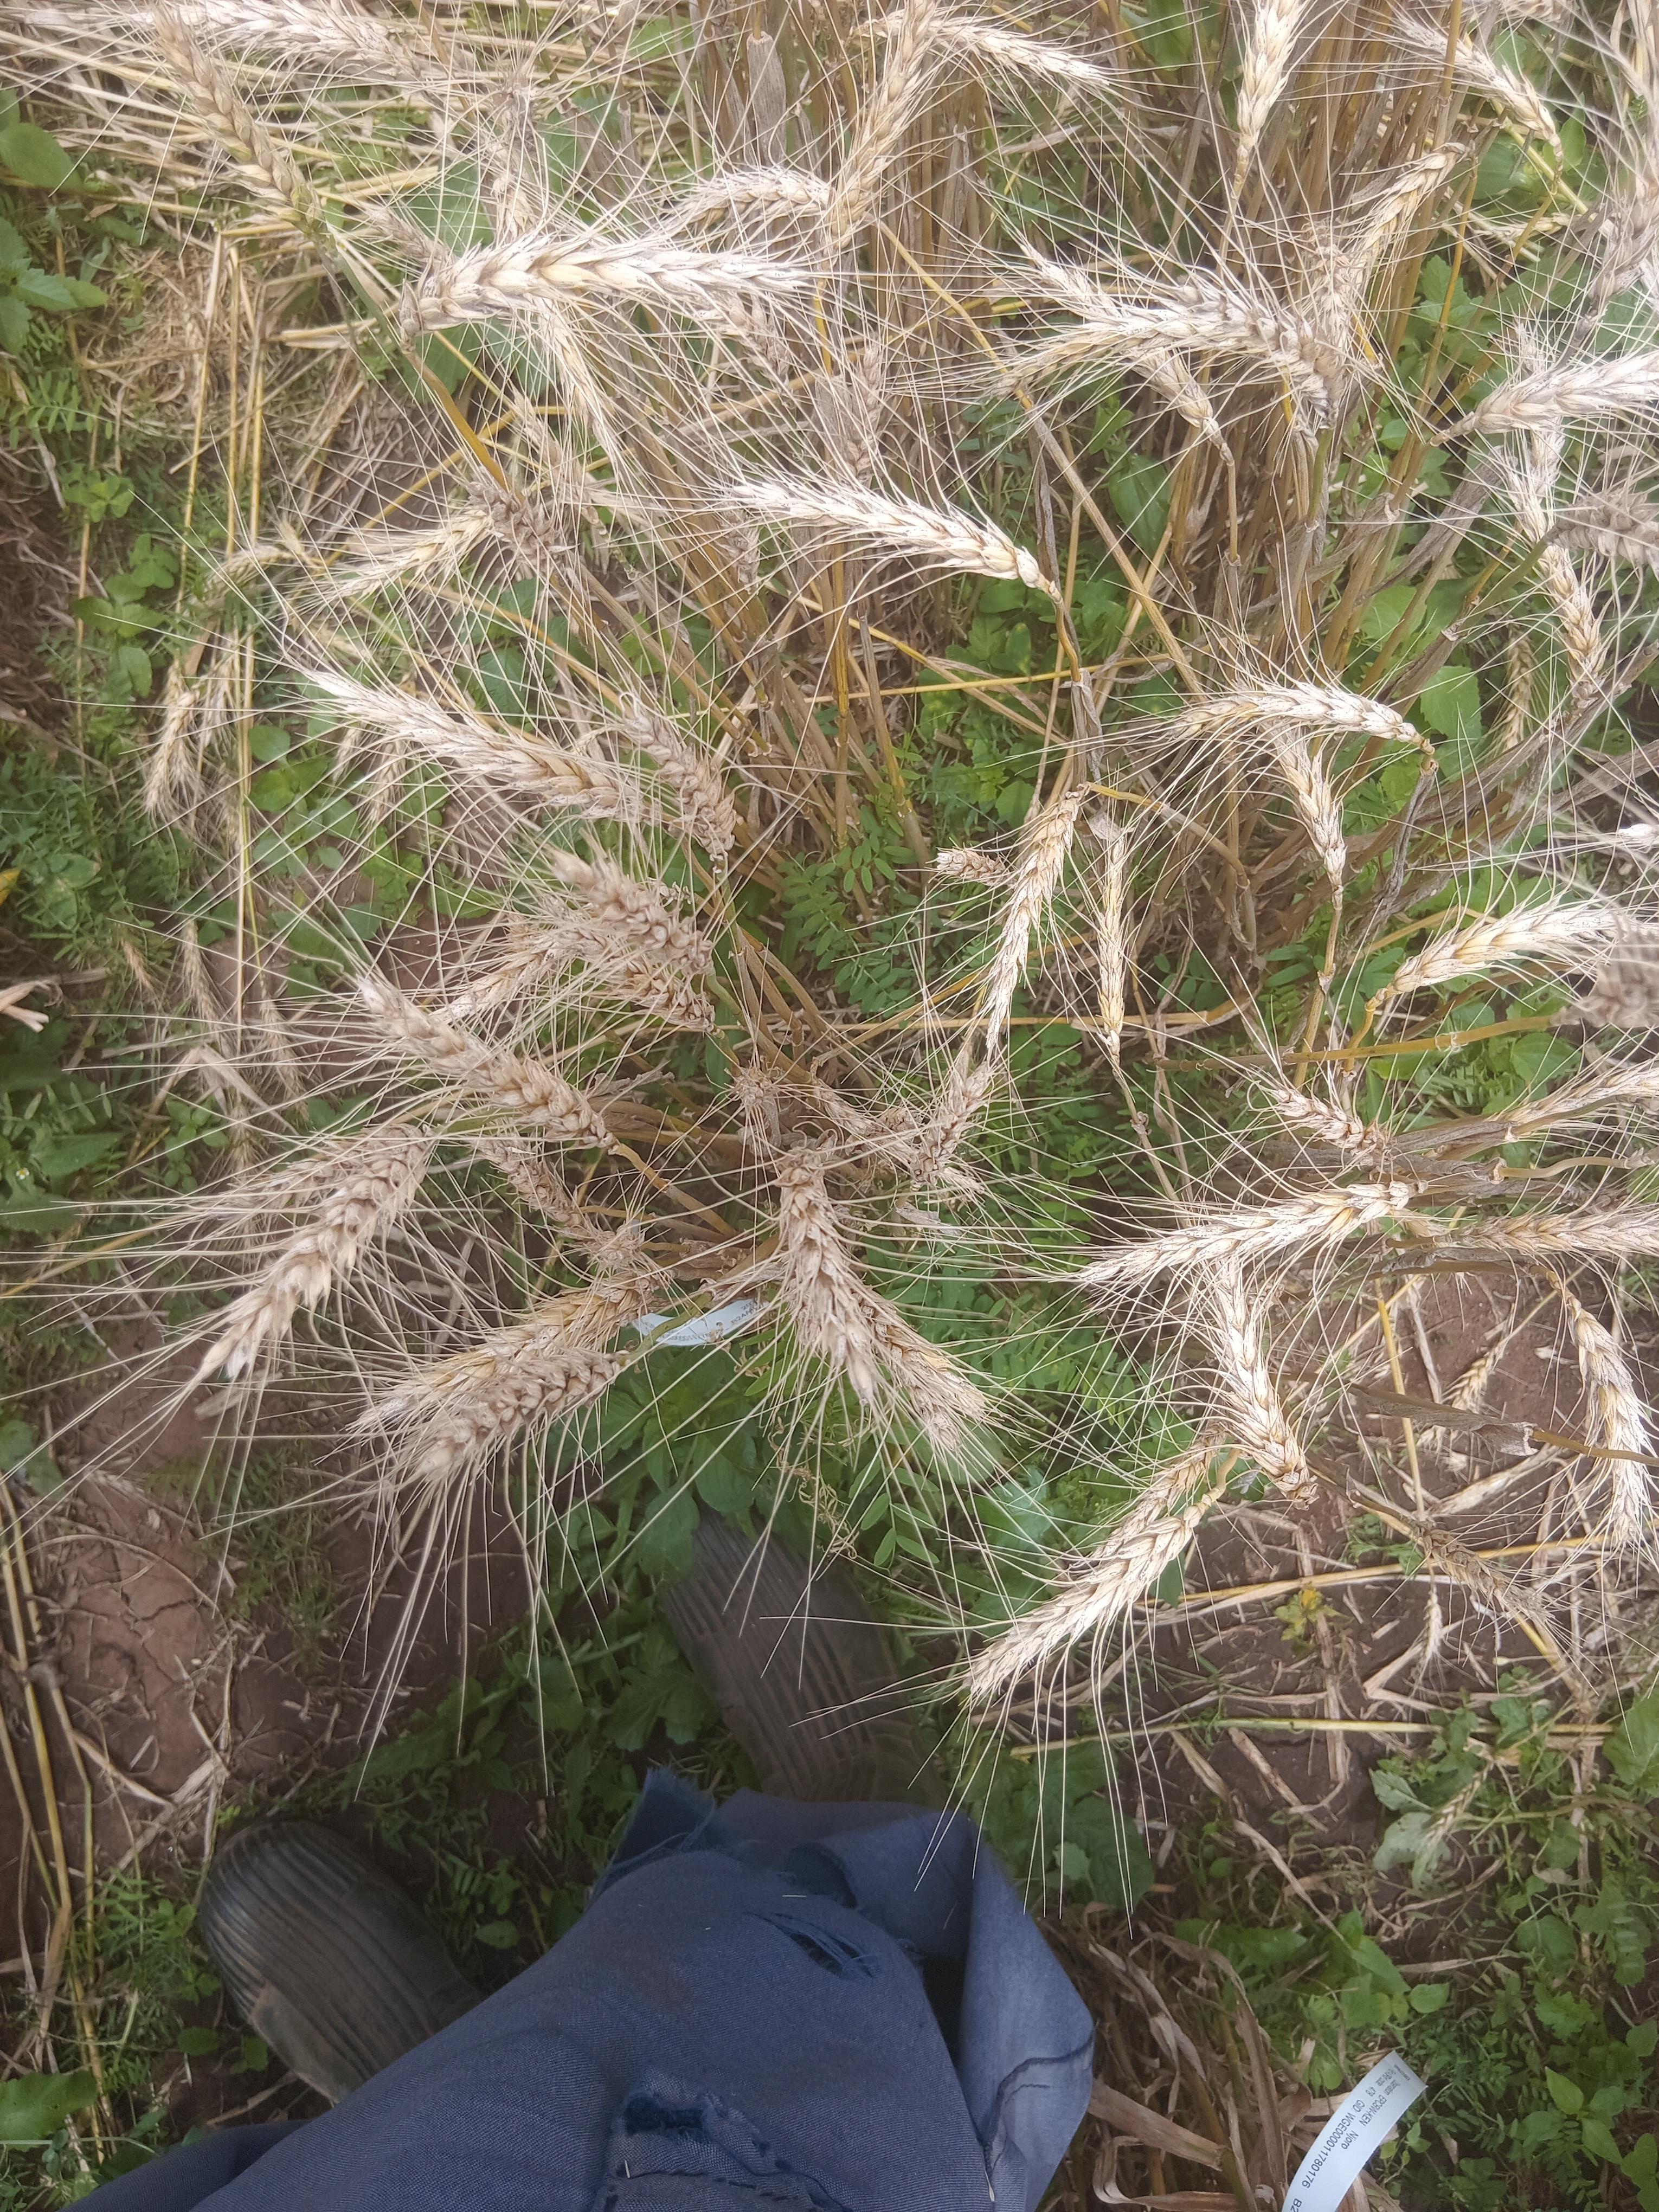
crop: wheat
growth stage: maturity
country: Kenya
